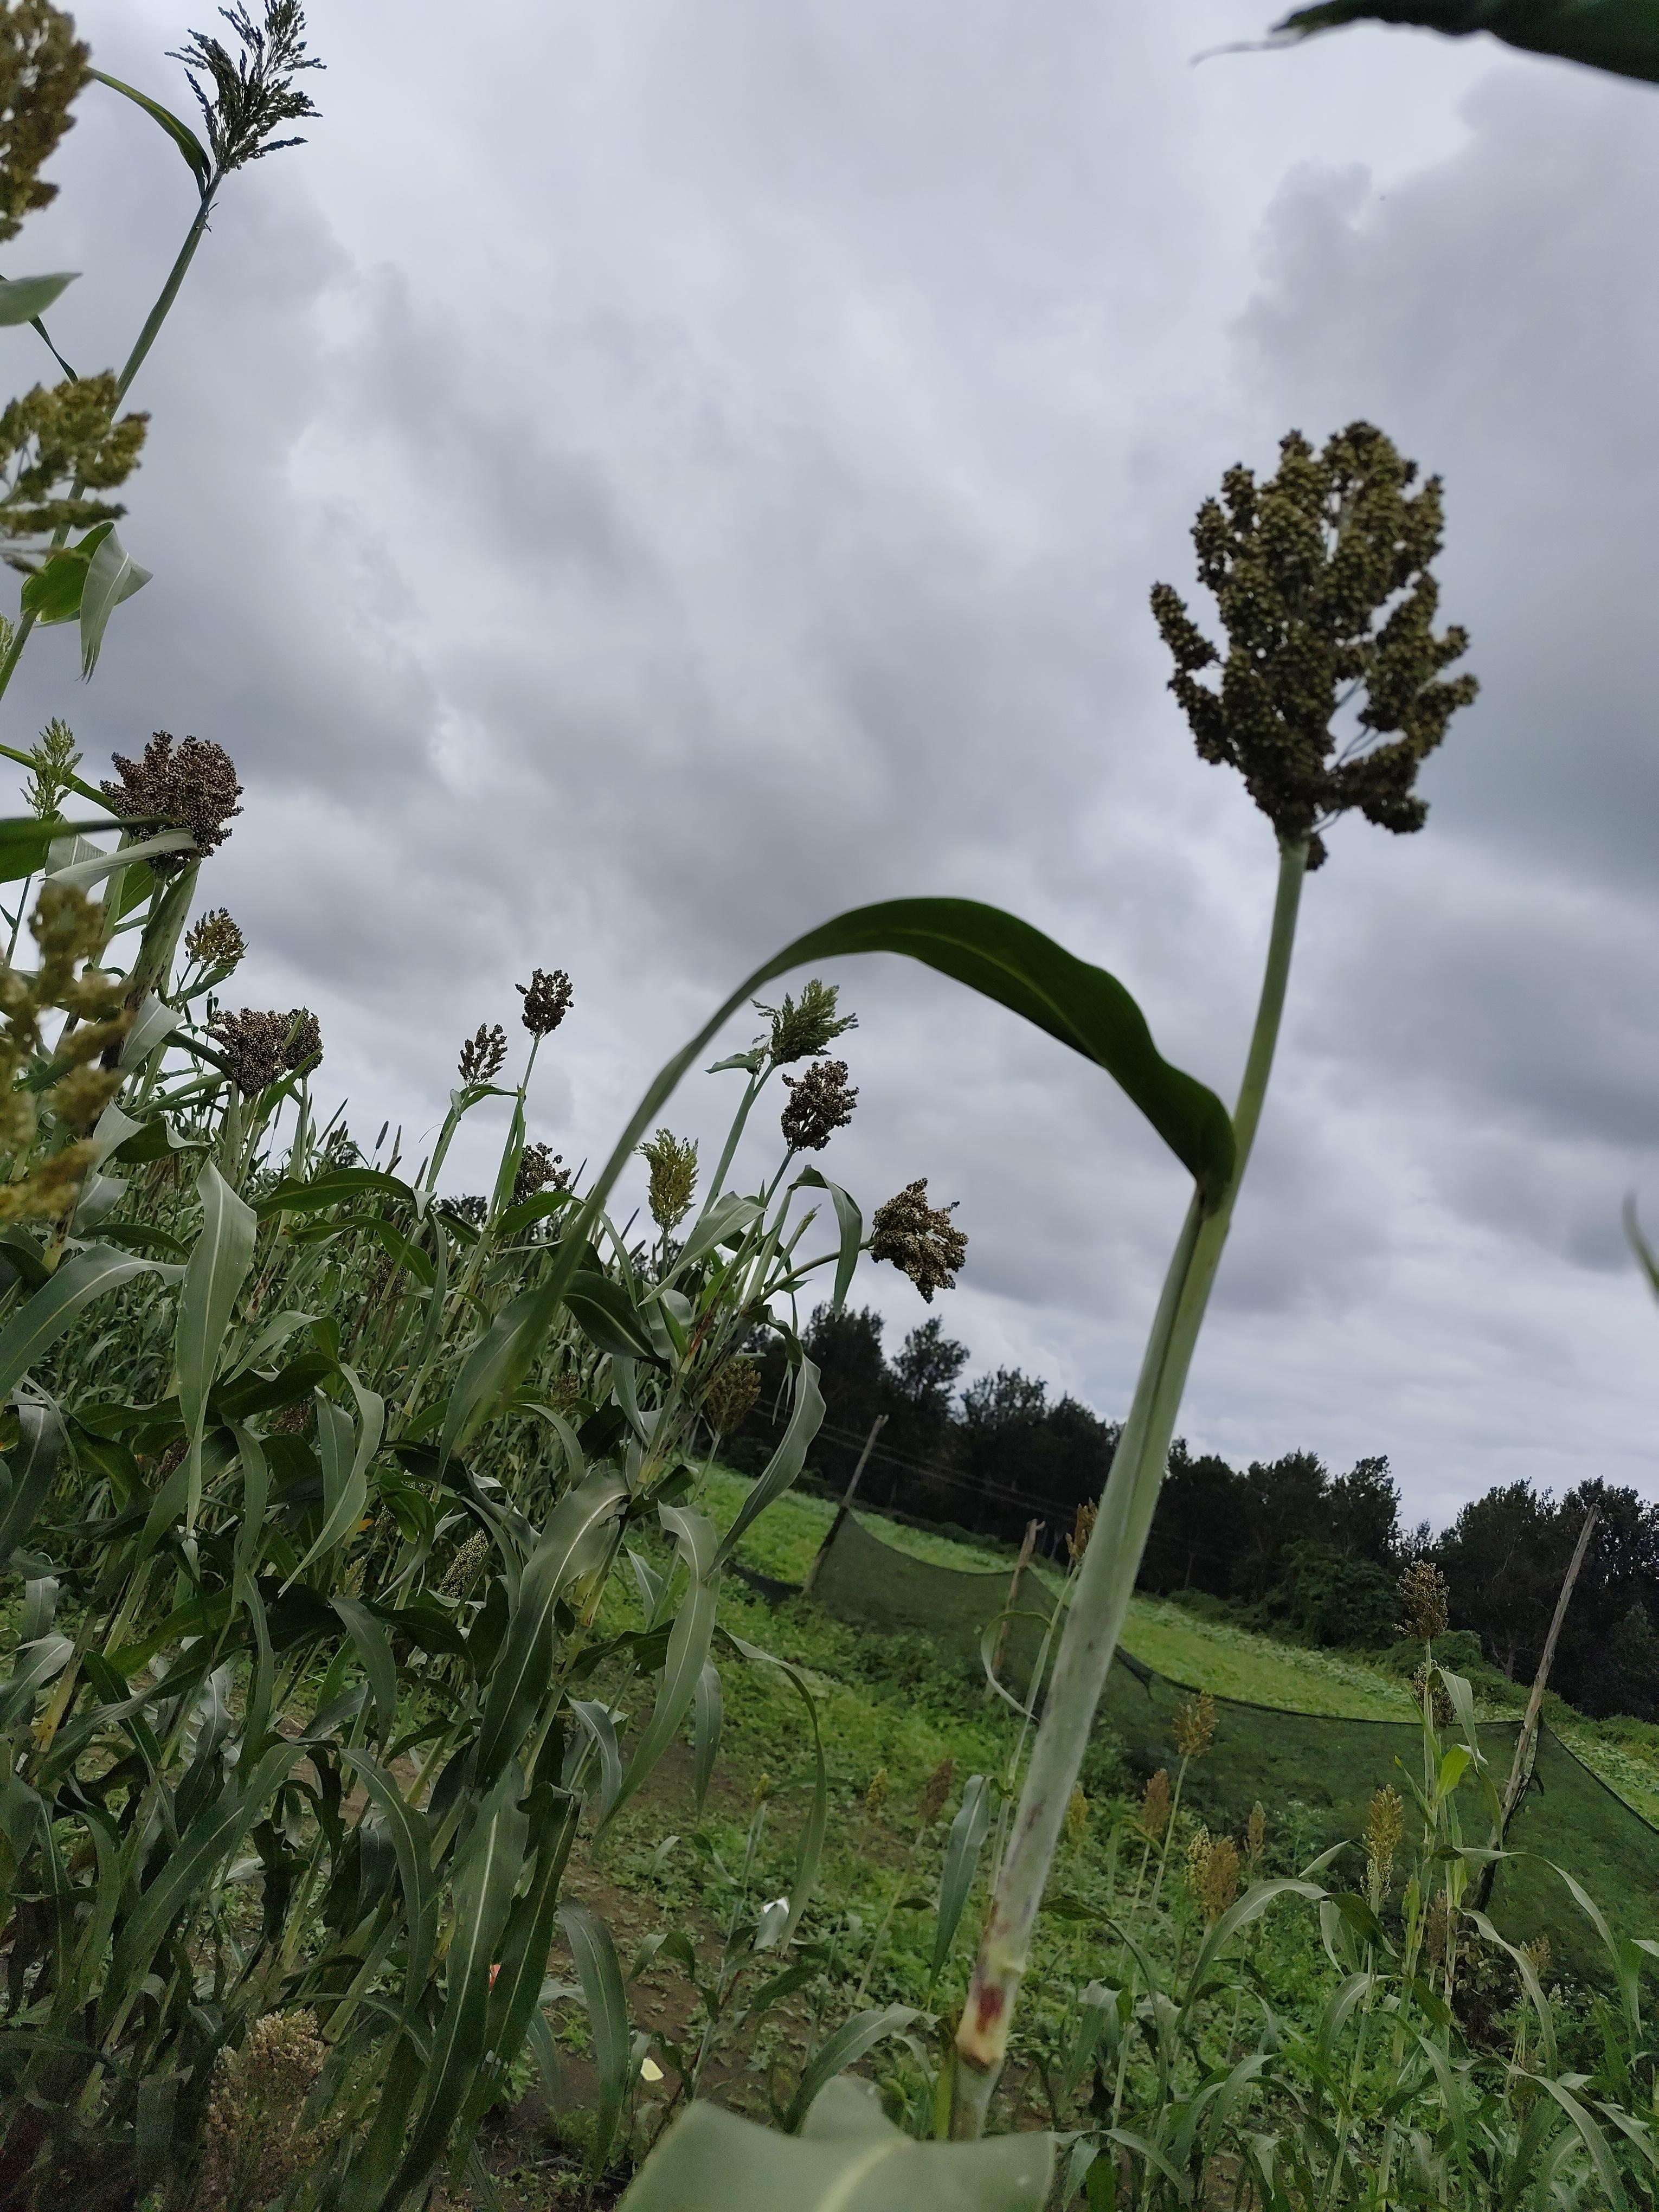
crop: sorghum
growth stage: filling grain
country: Tanzania
